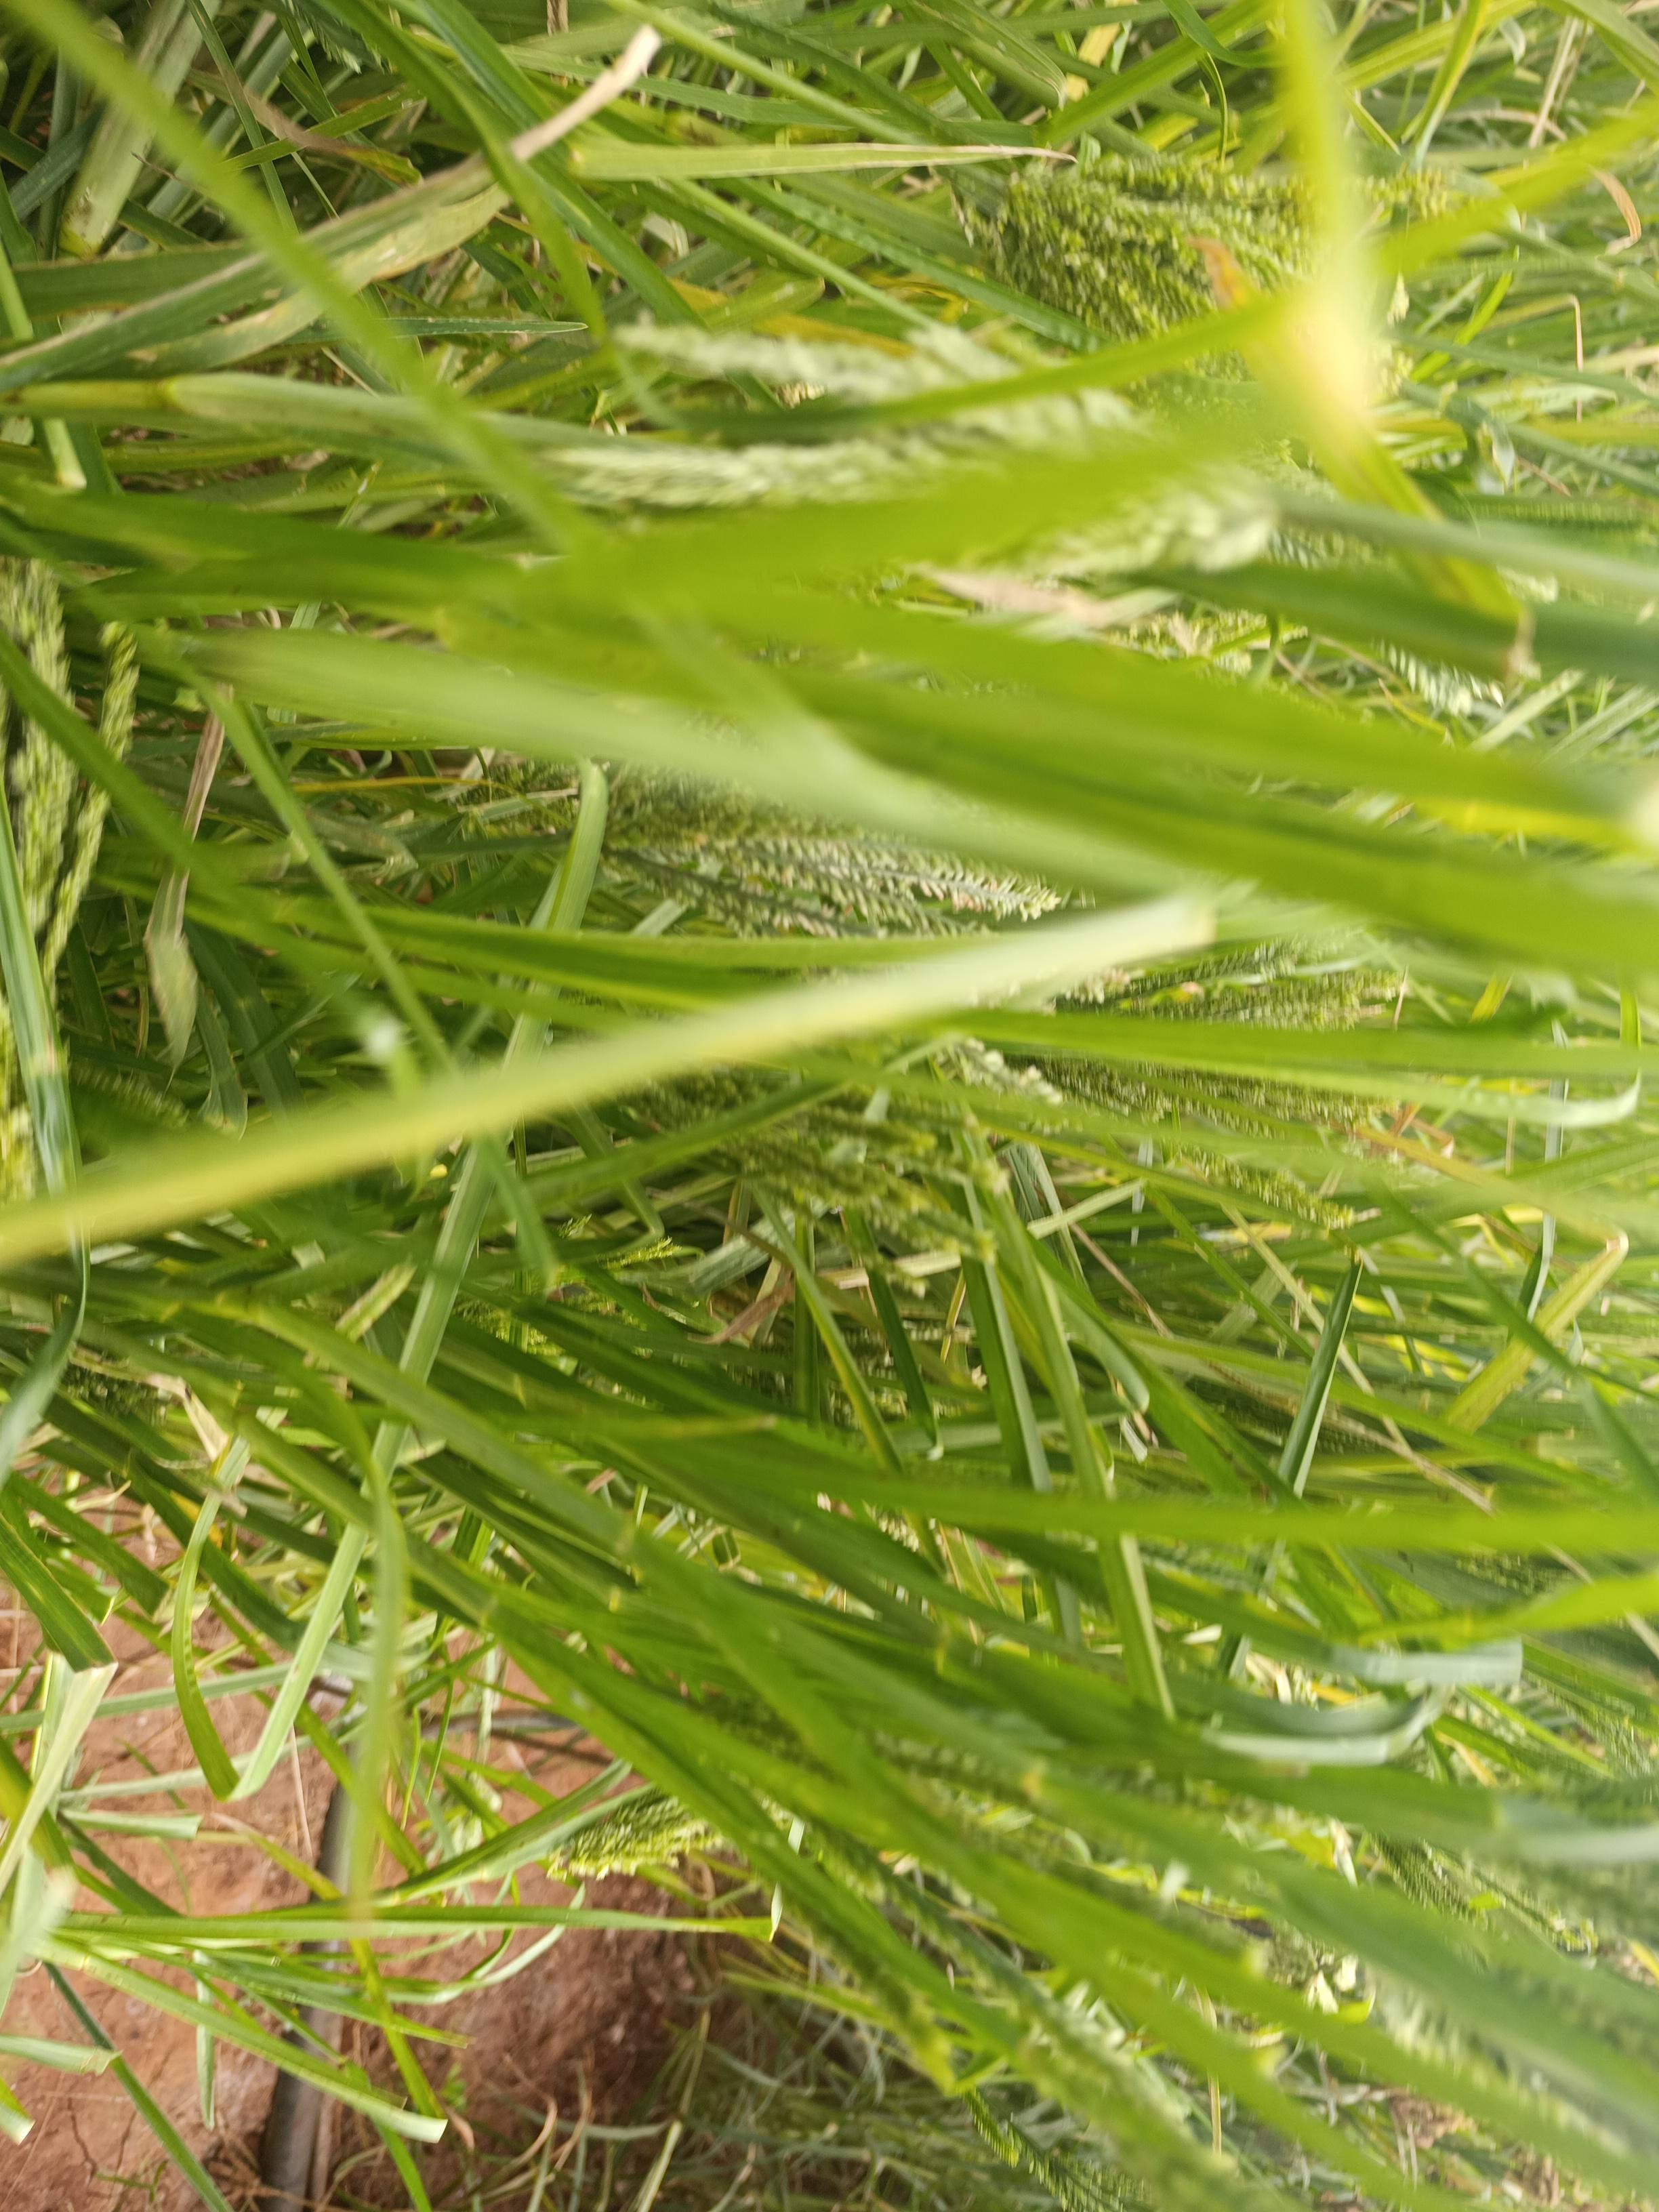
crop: finger millet
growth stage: flowering
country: Kenya
